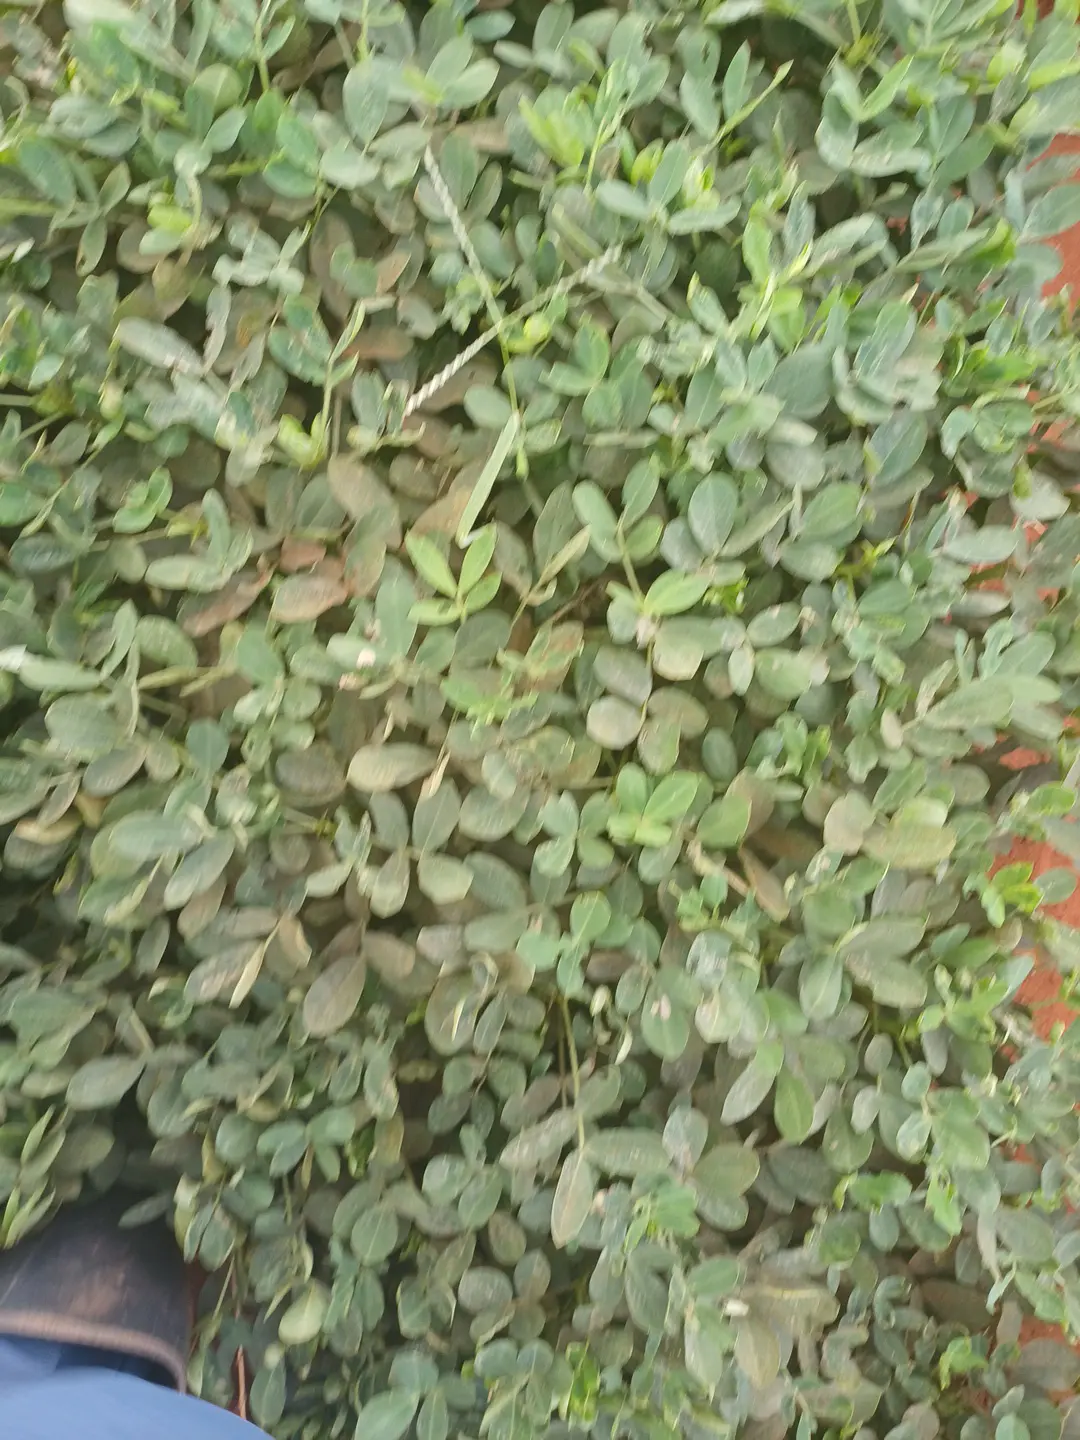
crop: groundnut
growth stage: pegging
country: Kenya
